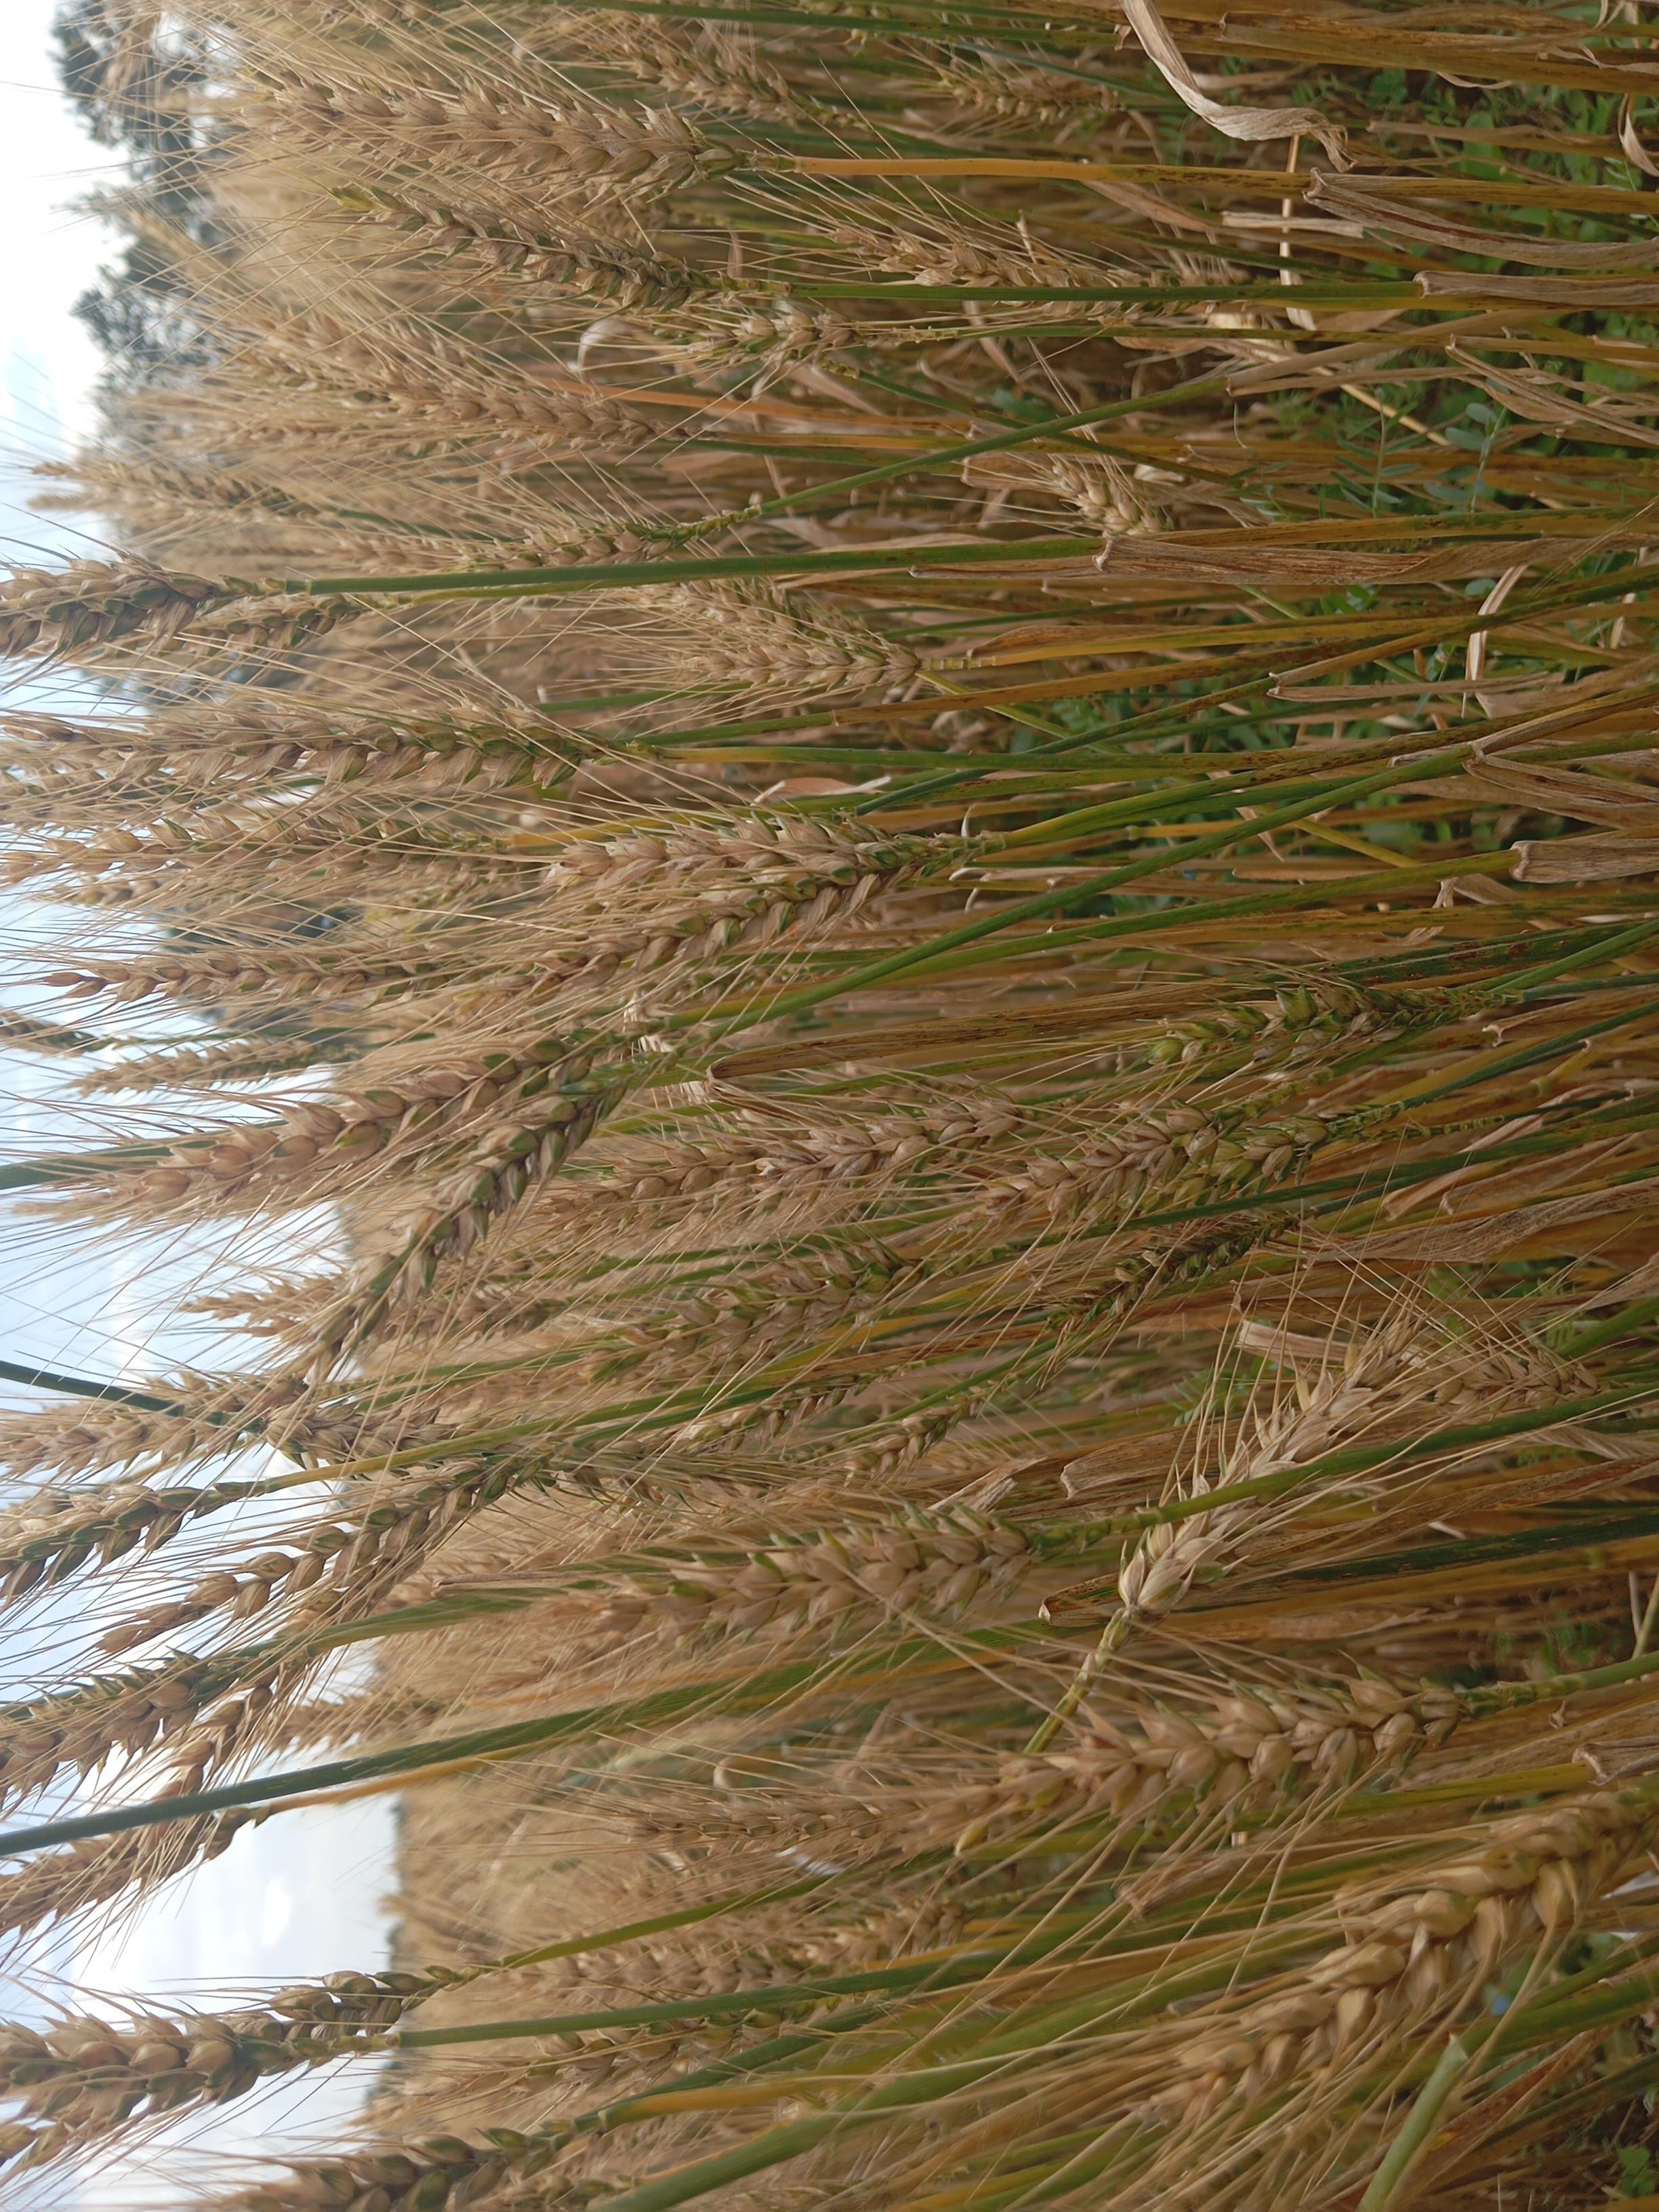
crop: wheat
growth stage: maturity
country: Kenya
